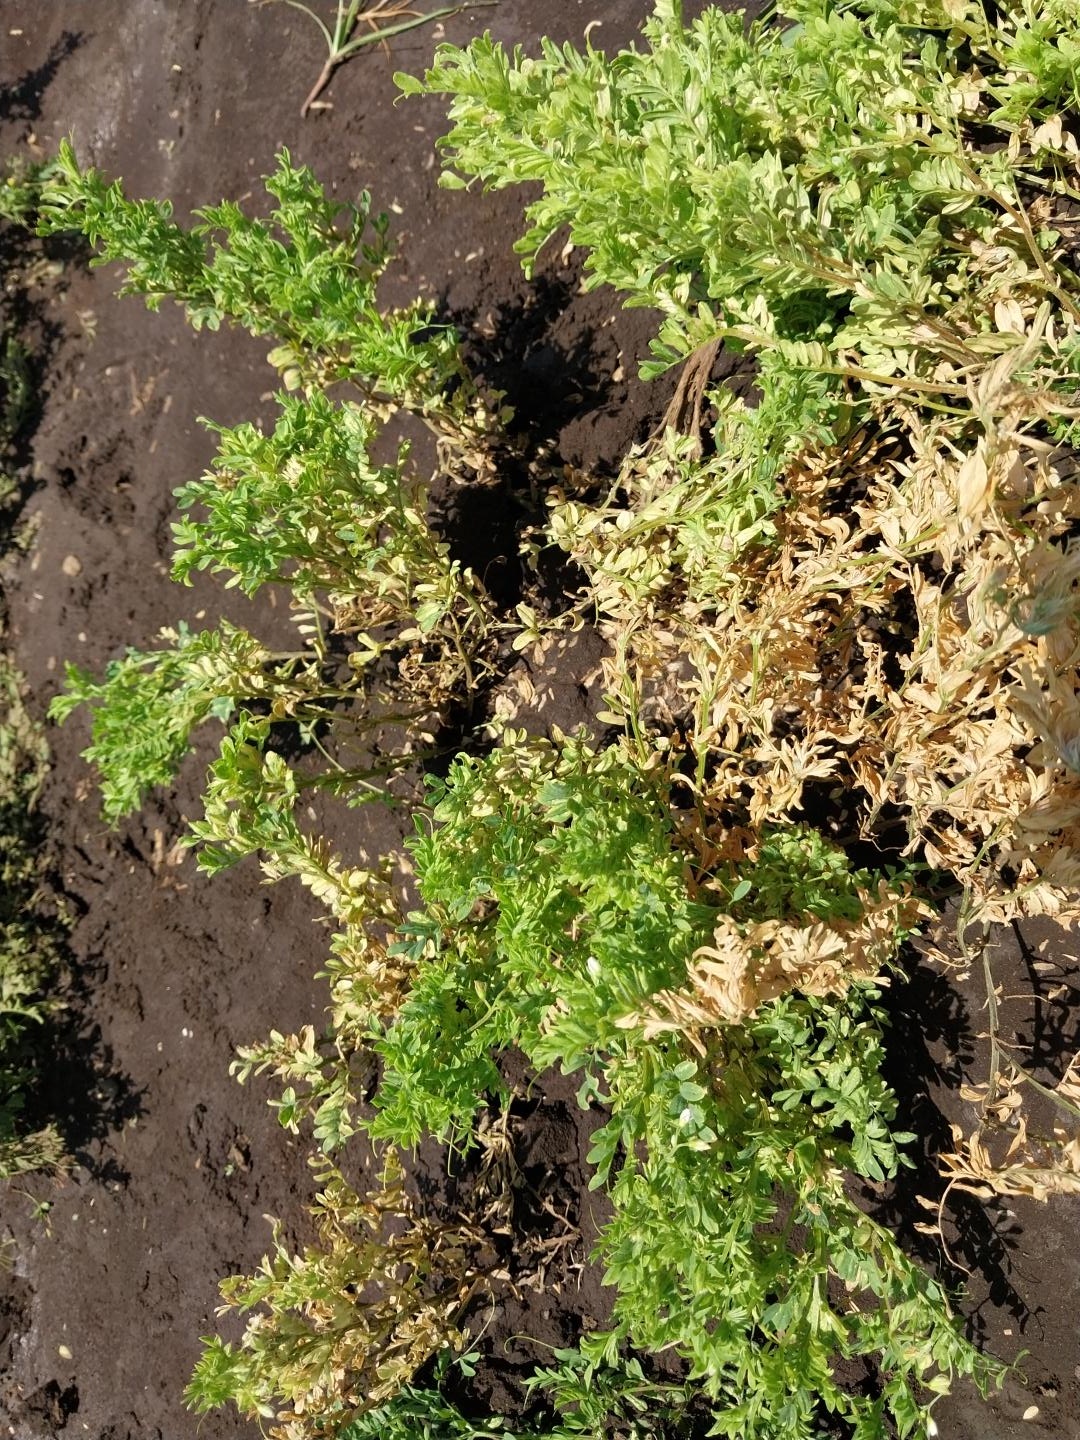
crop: lentil
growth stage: flowering
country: Tanzania
